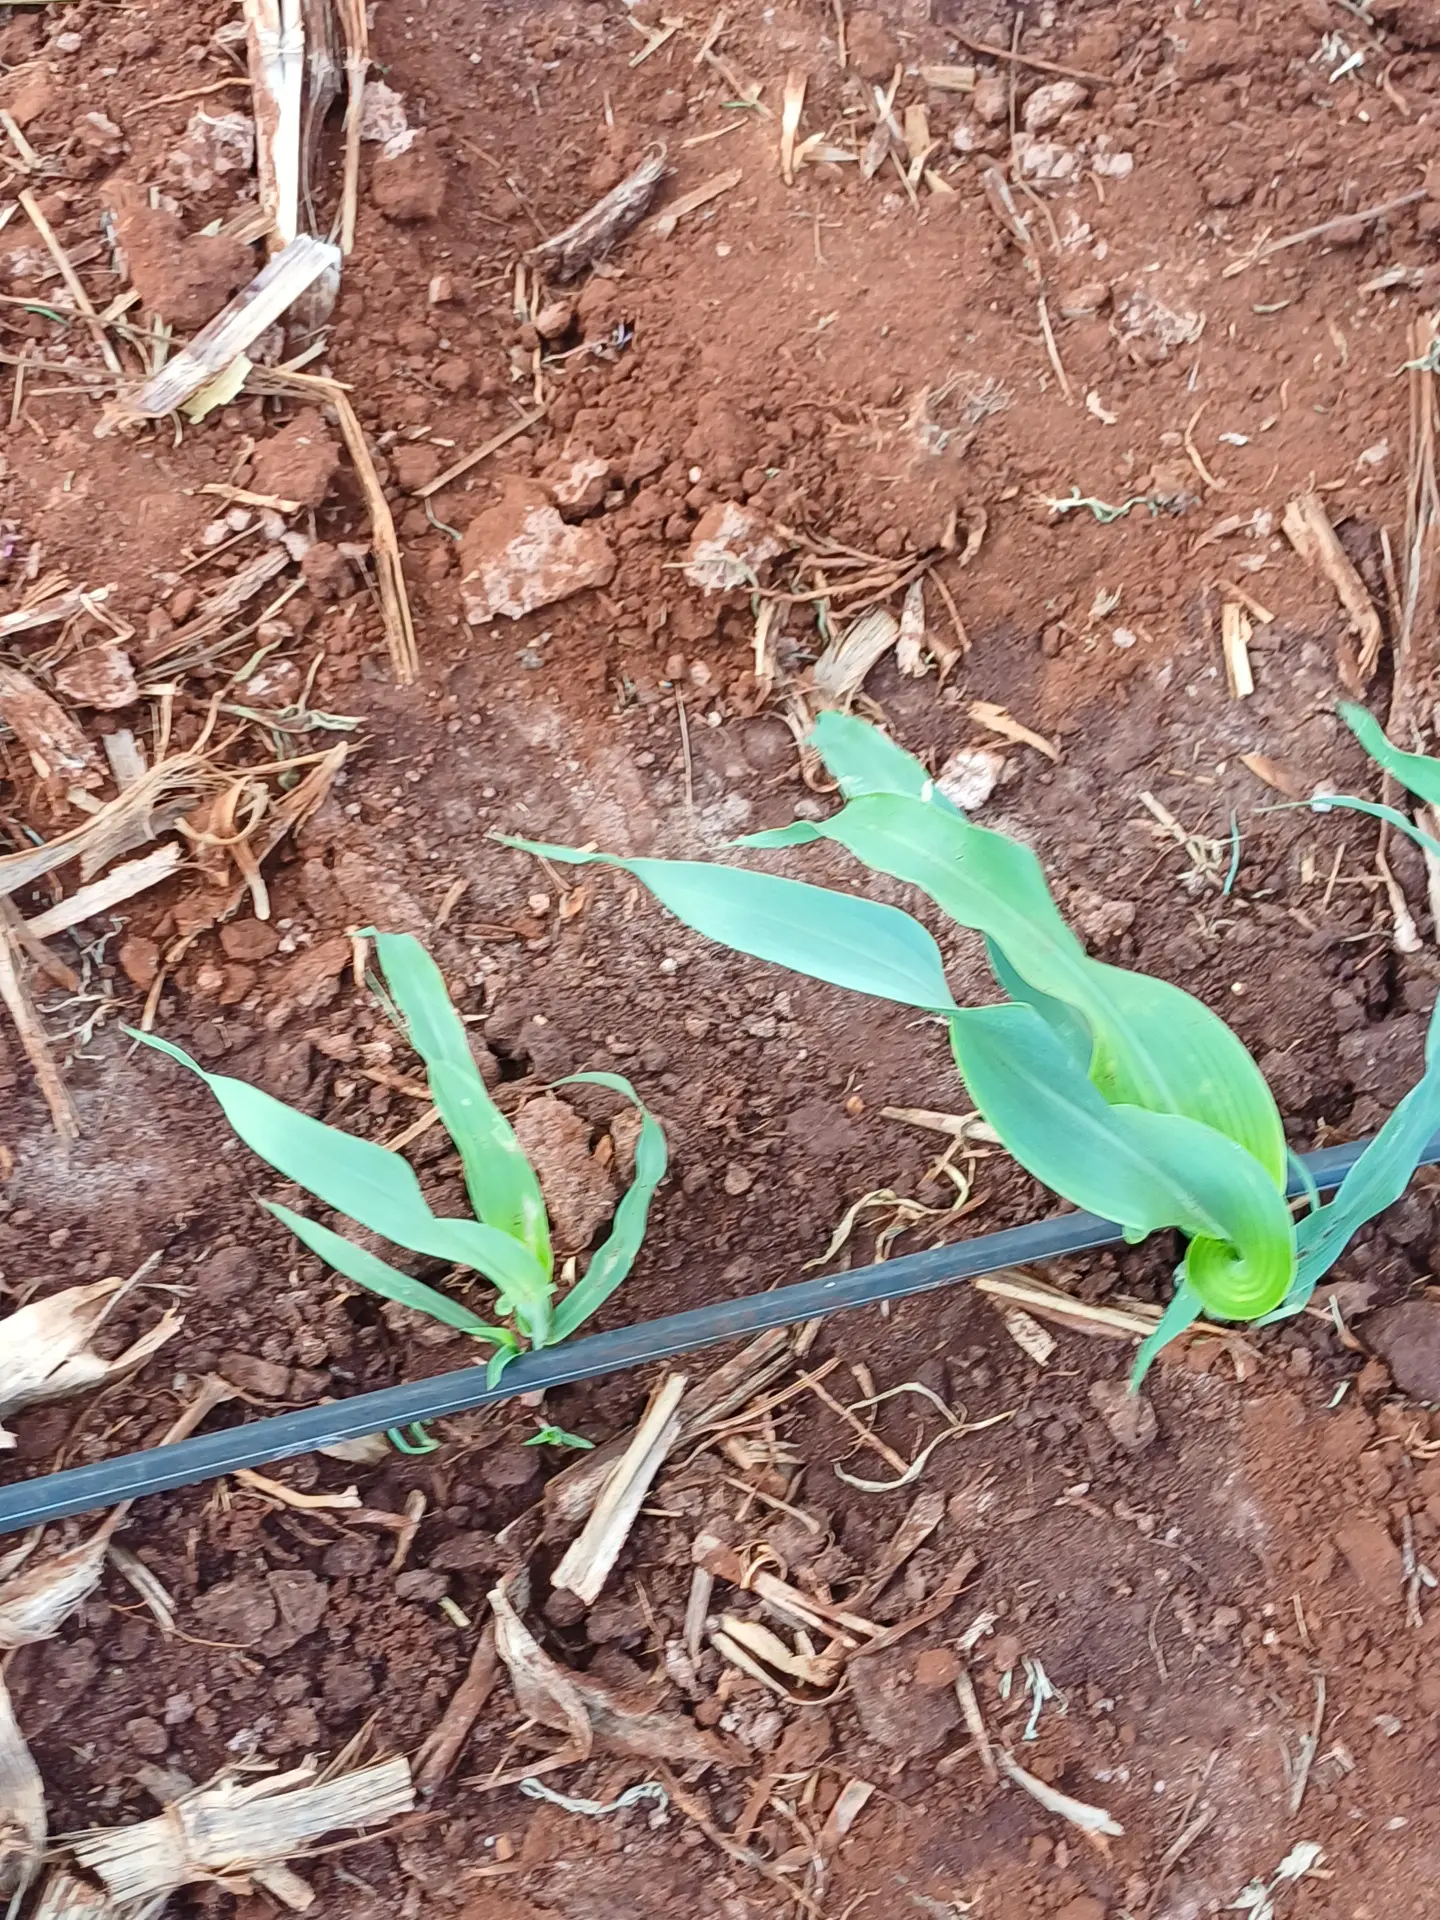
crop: sorghum
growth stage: vegetative
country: Kenya
